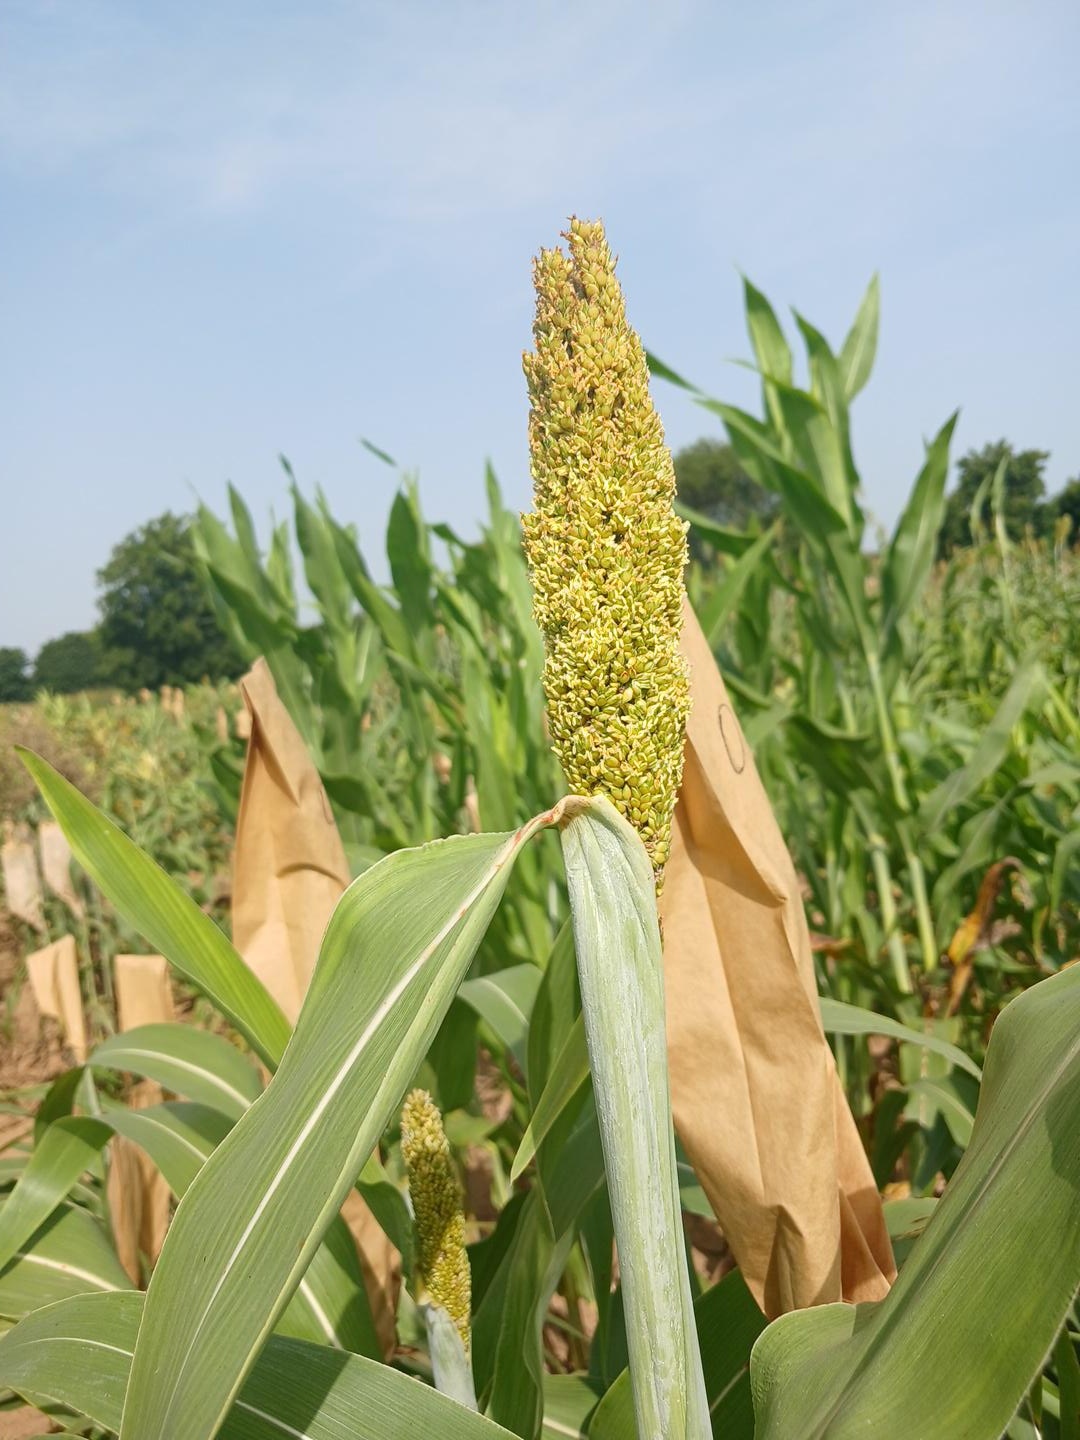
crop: pearl millet
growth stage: flowering
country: Senegal
